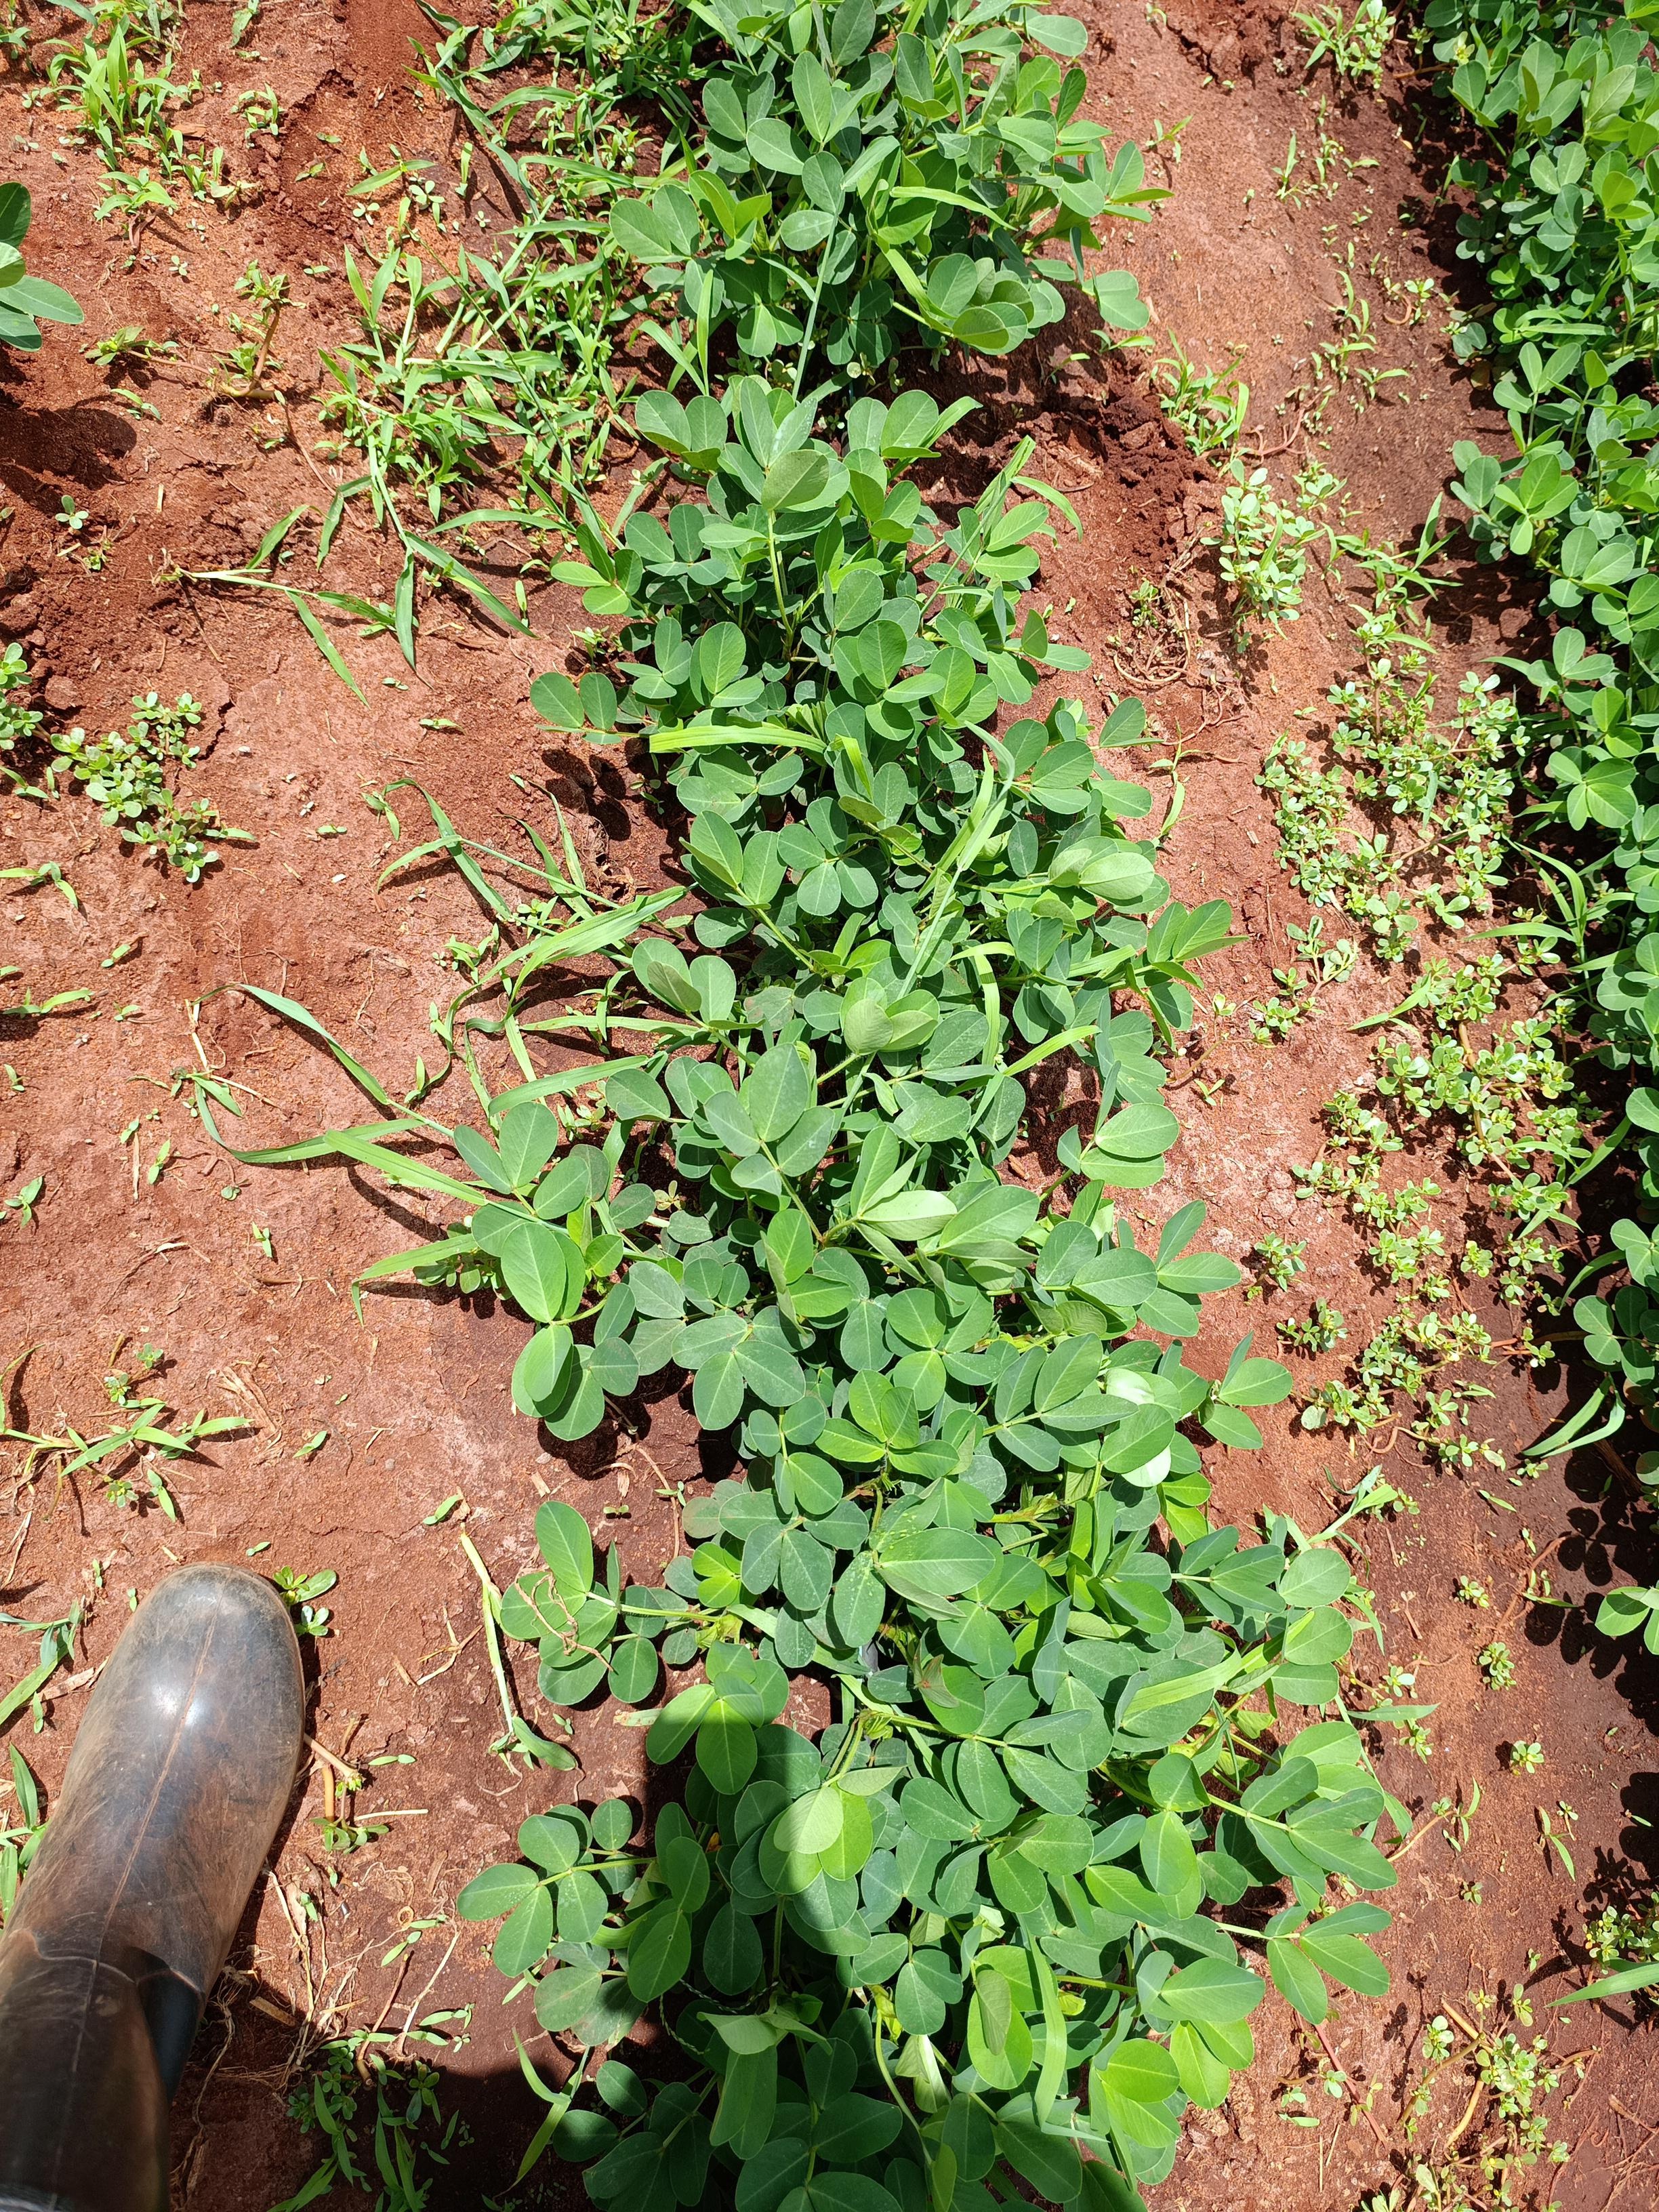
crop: groundnut
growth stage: flowering
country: Kenya
